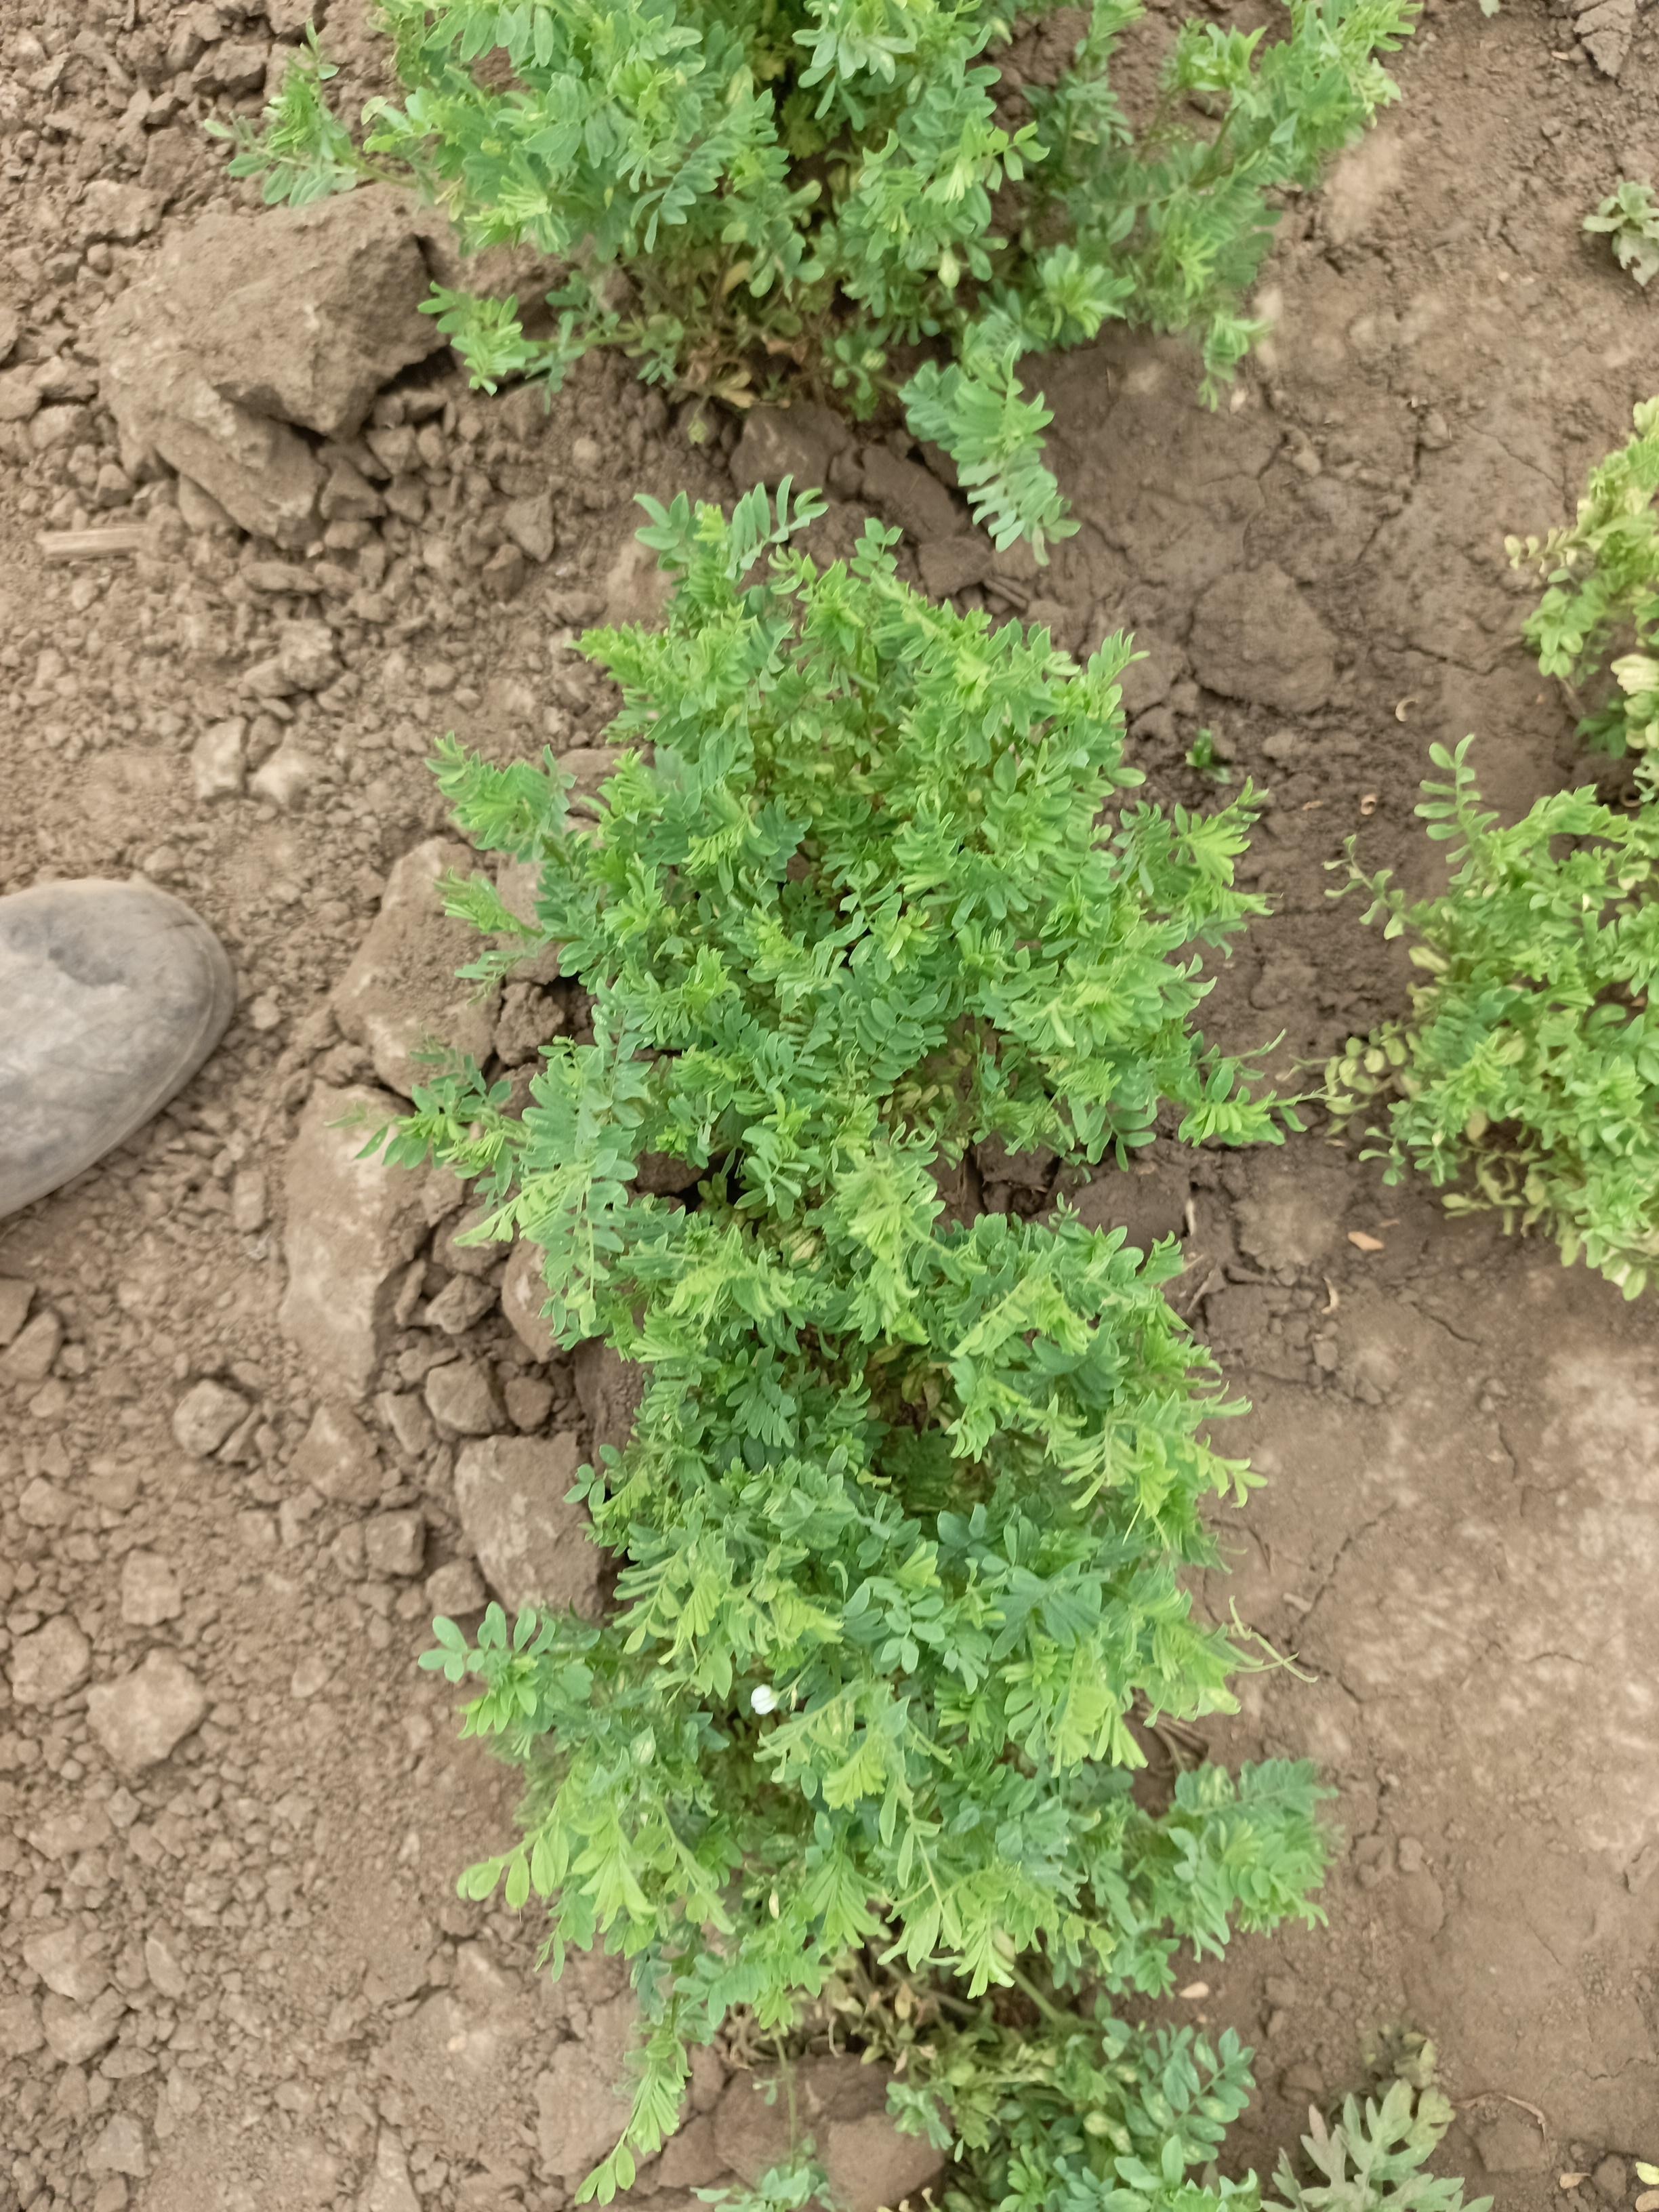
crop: lentil
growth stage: vegetative
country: Tanzania
